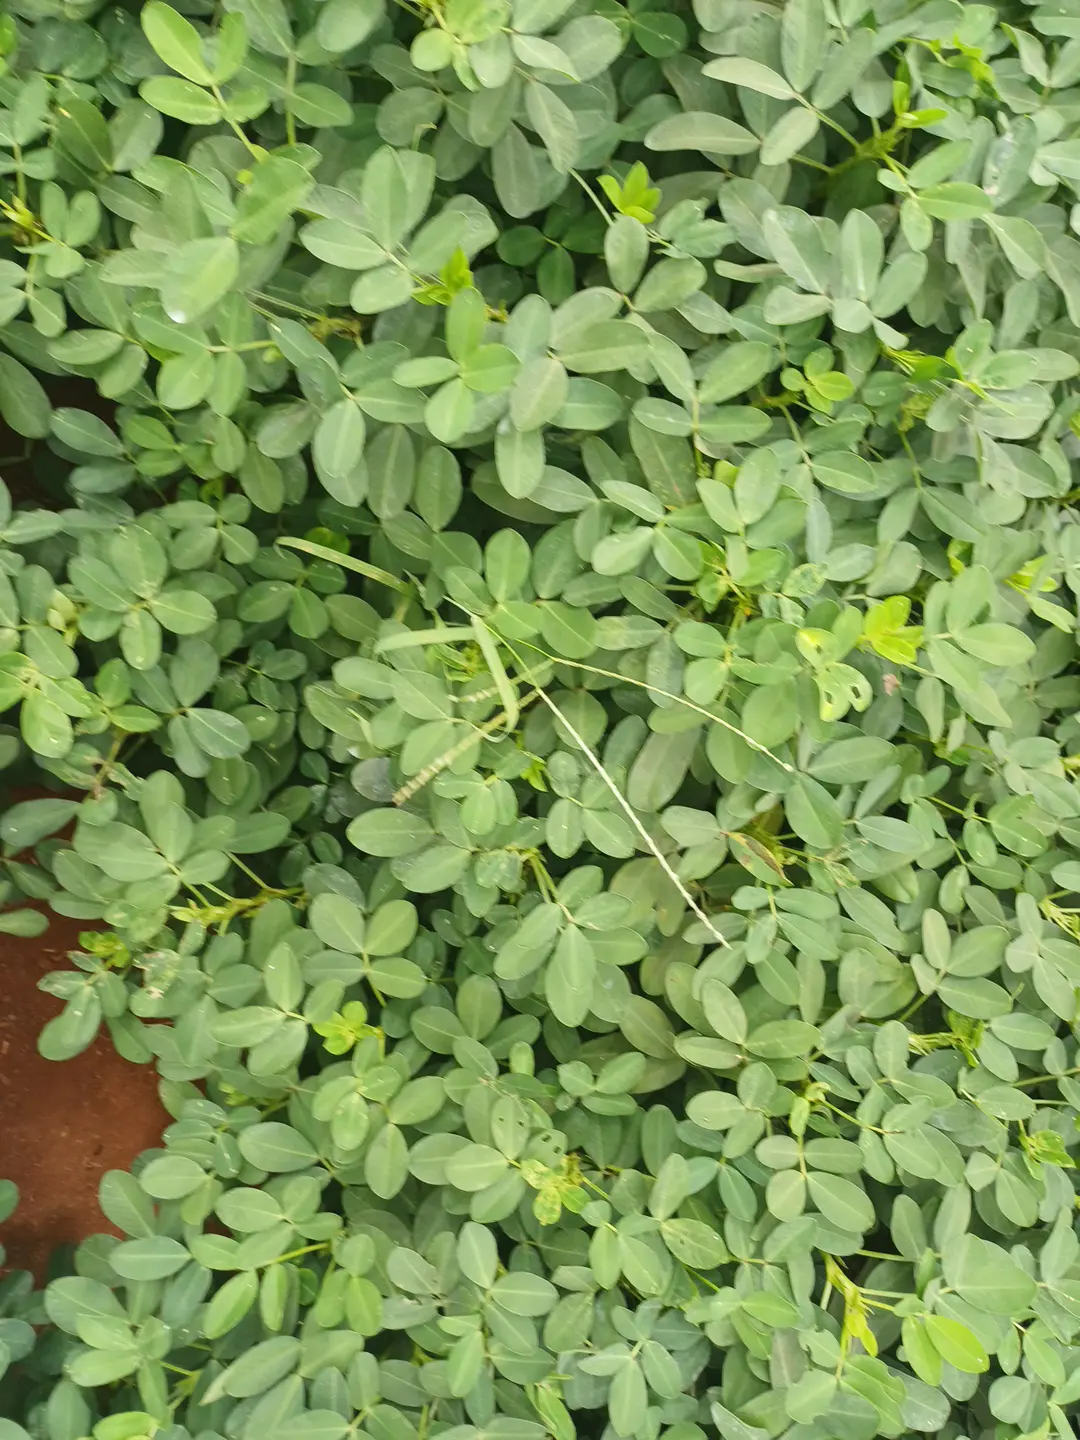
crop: groundnut
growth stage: pegging
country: Kenya
